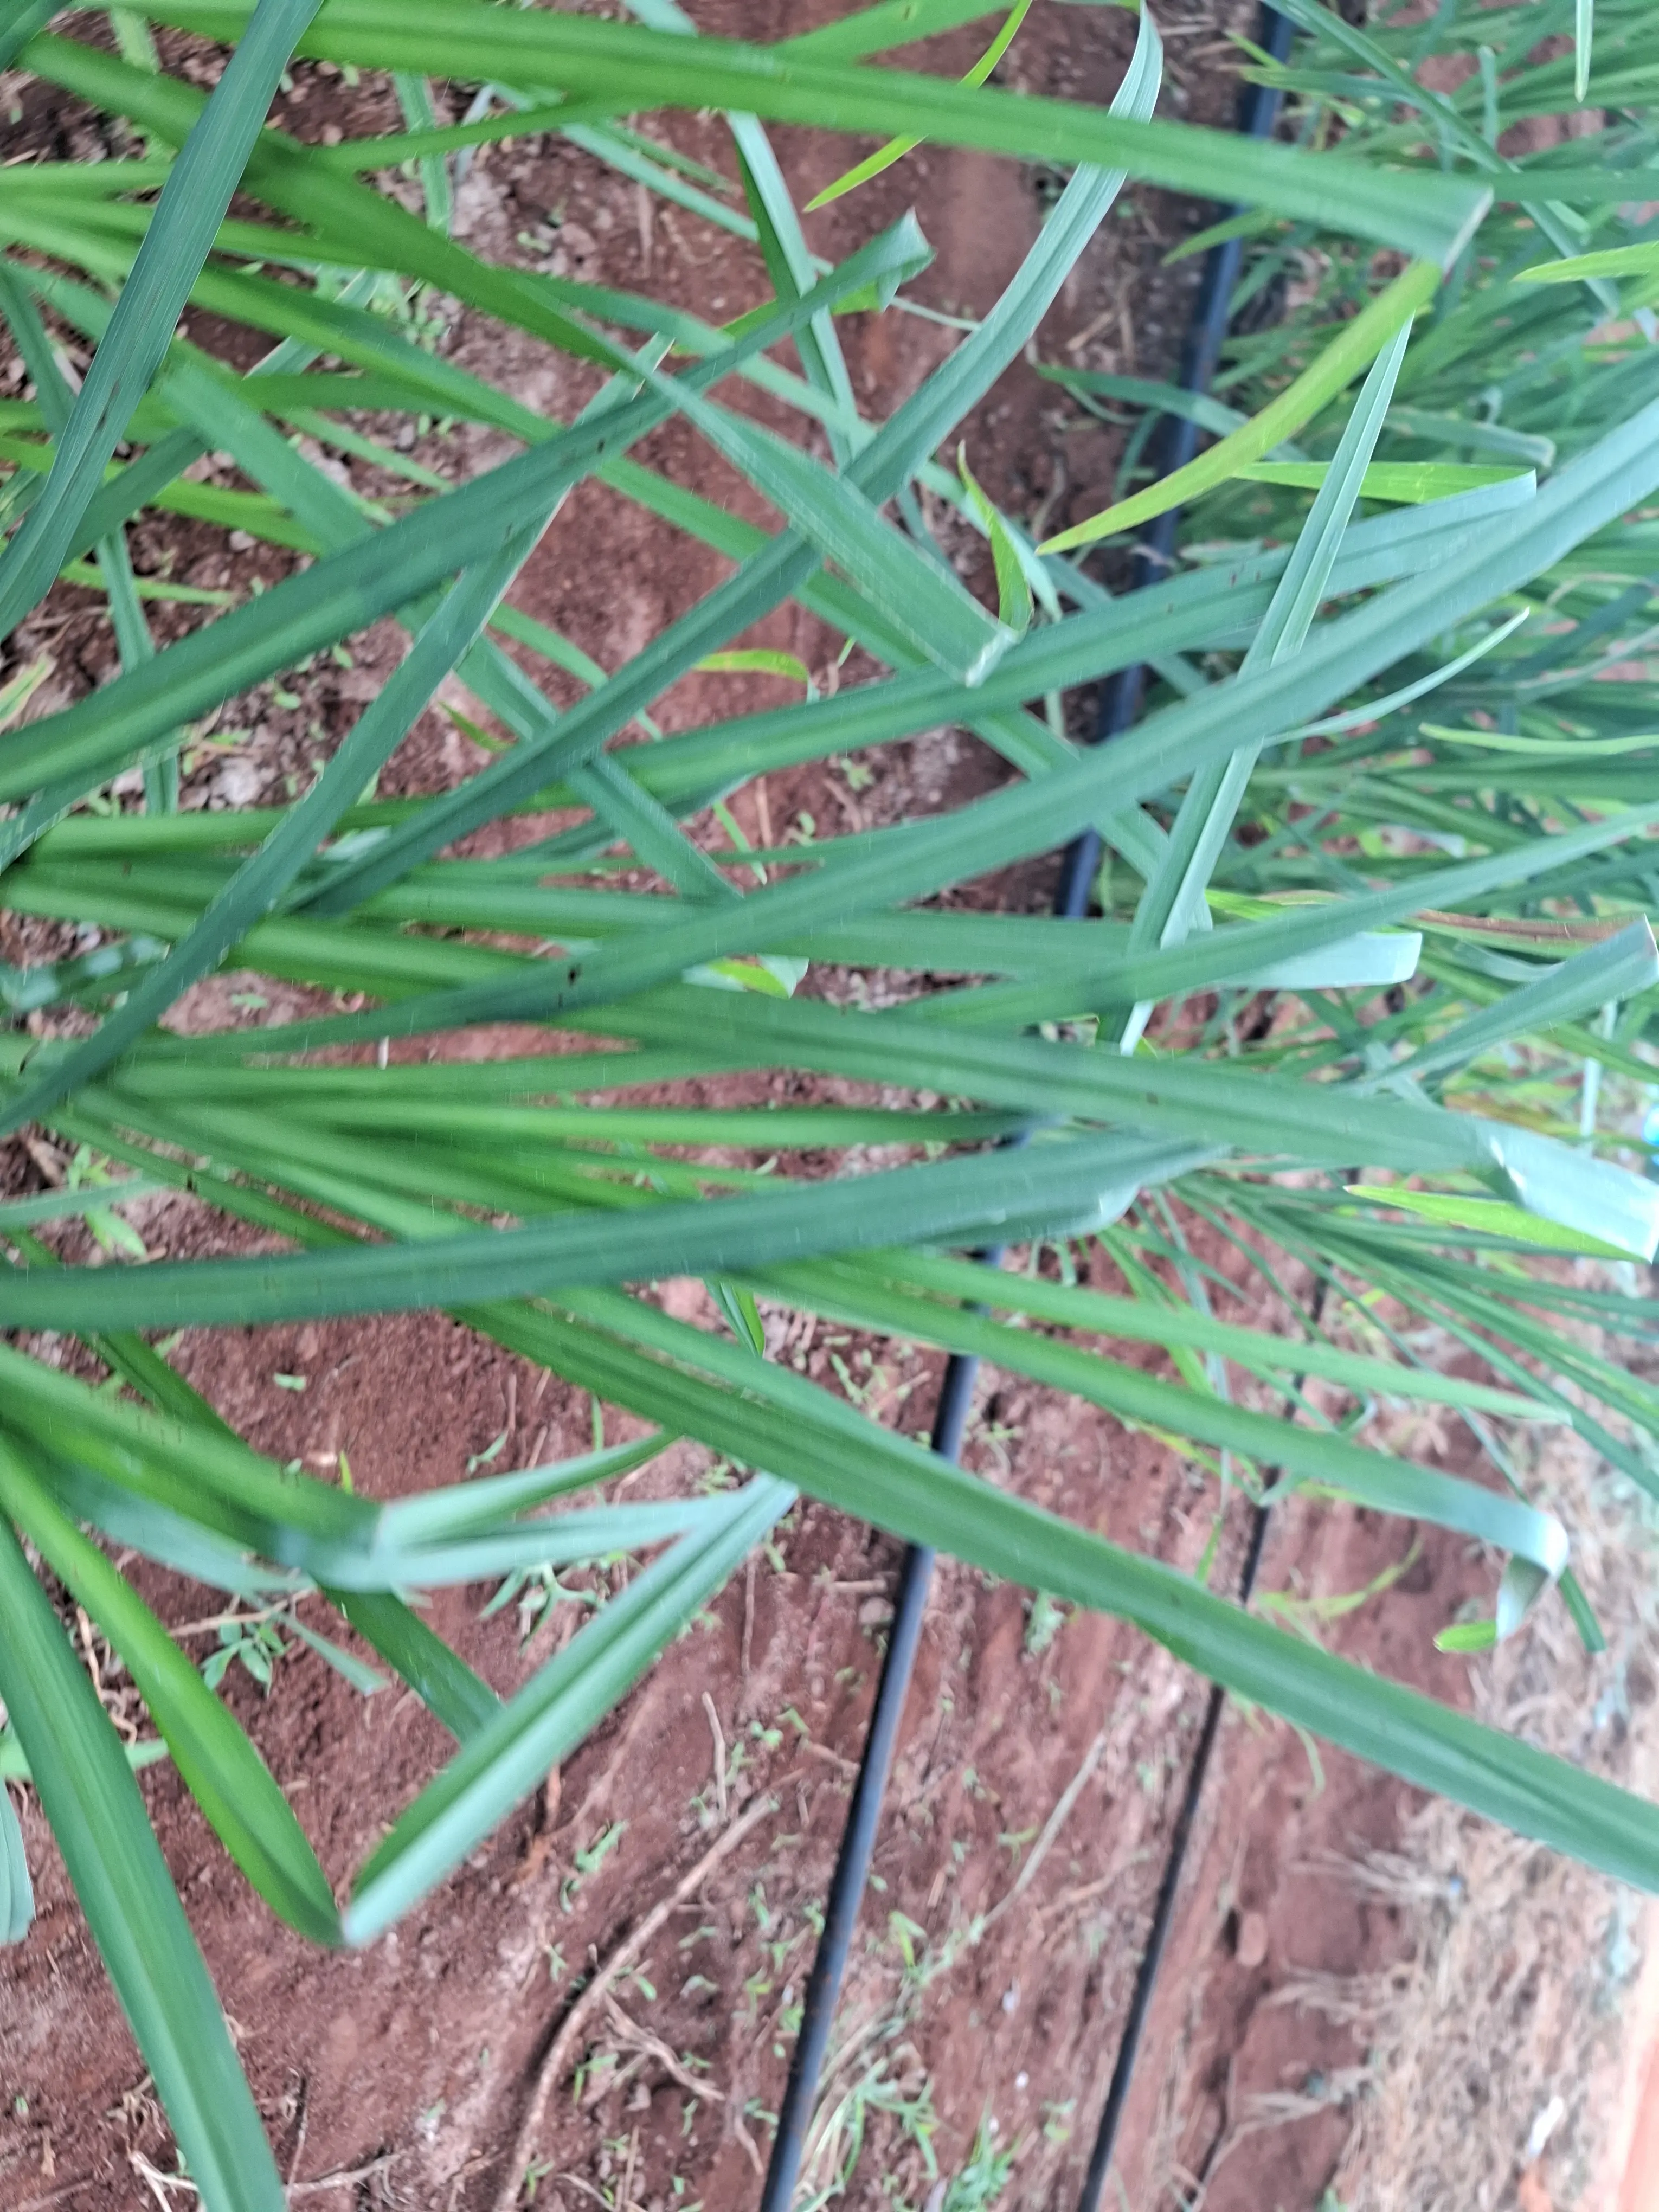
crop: finger millet
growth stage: vegetative
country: Kenya
